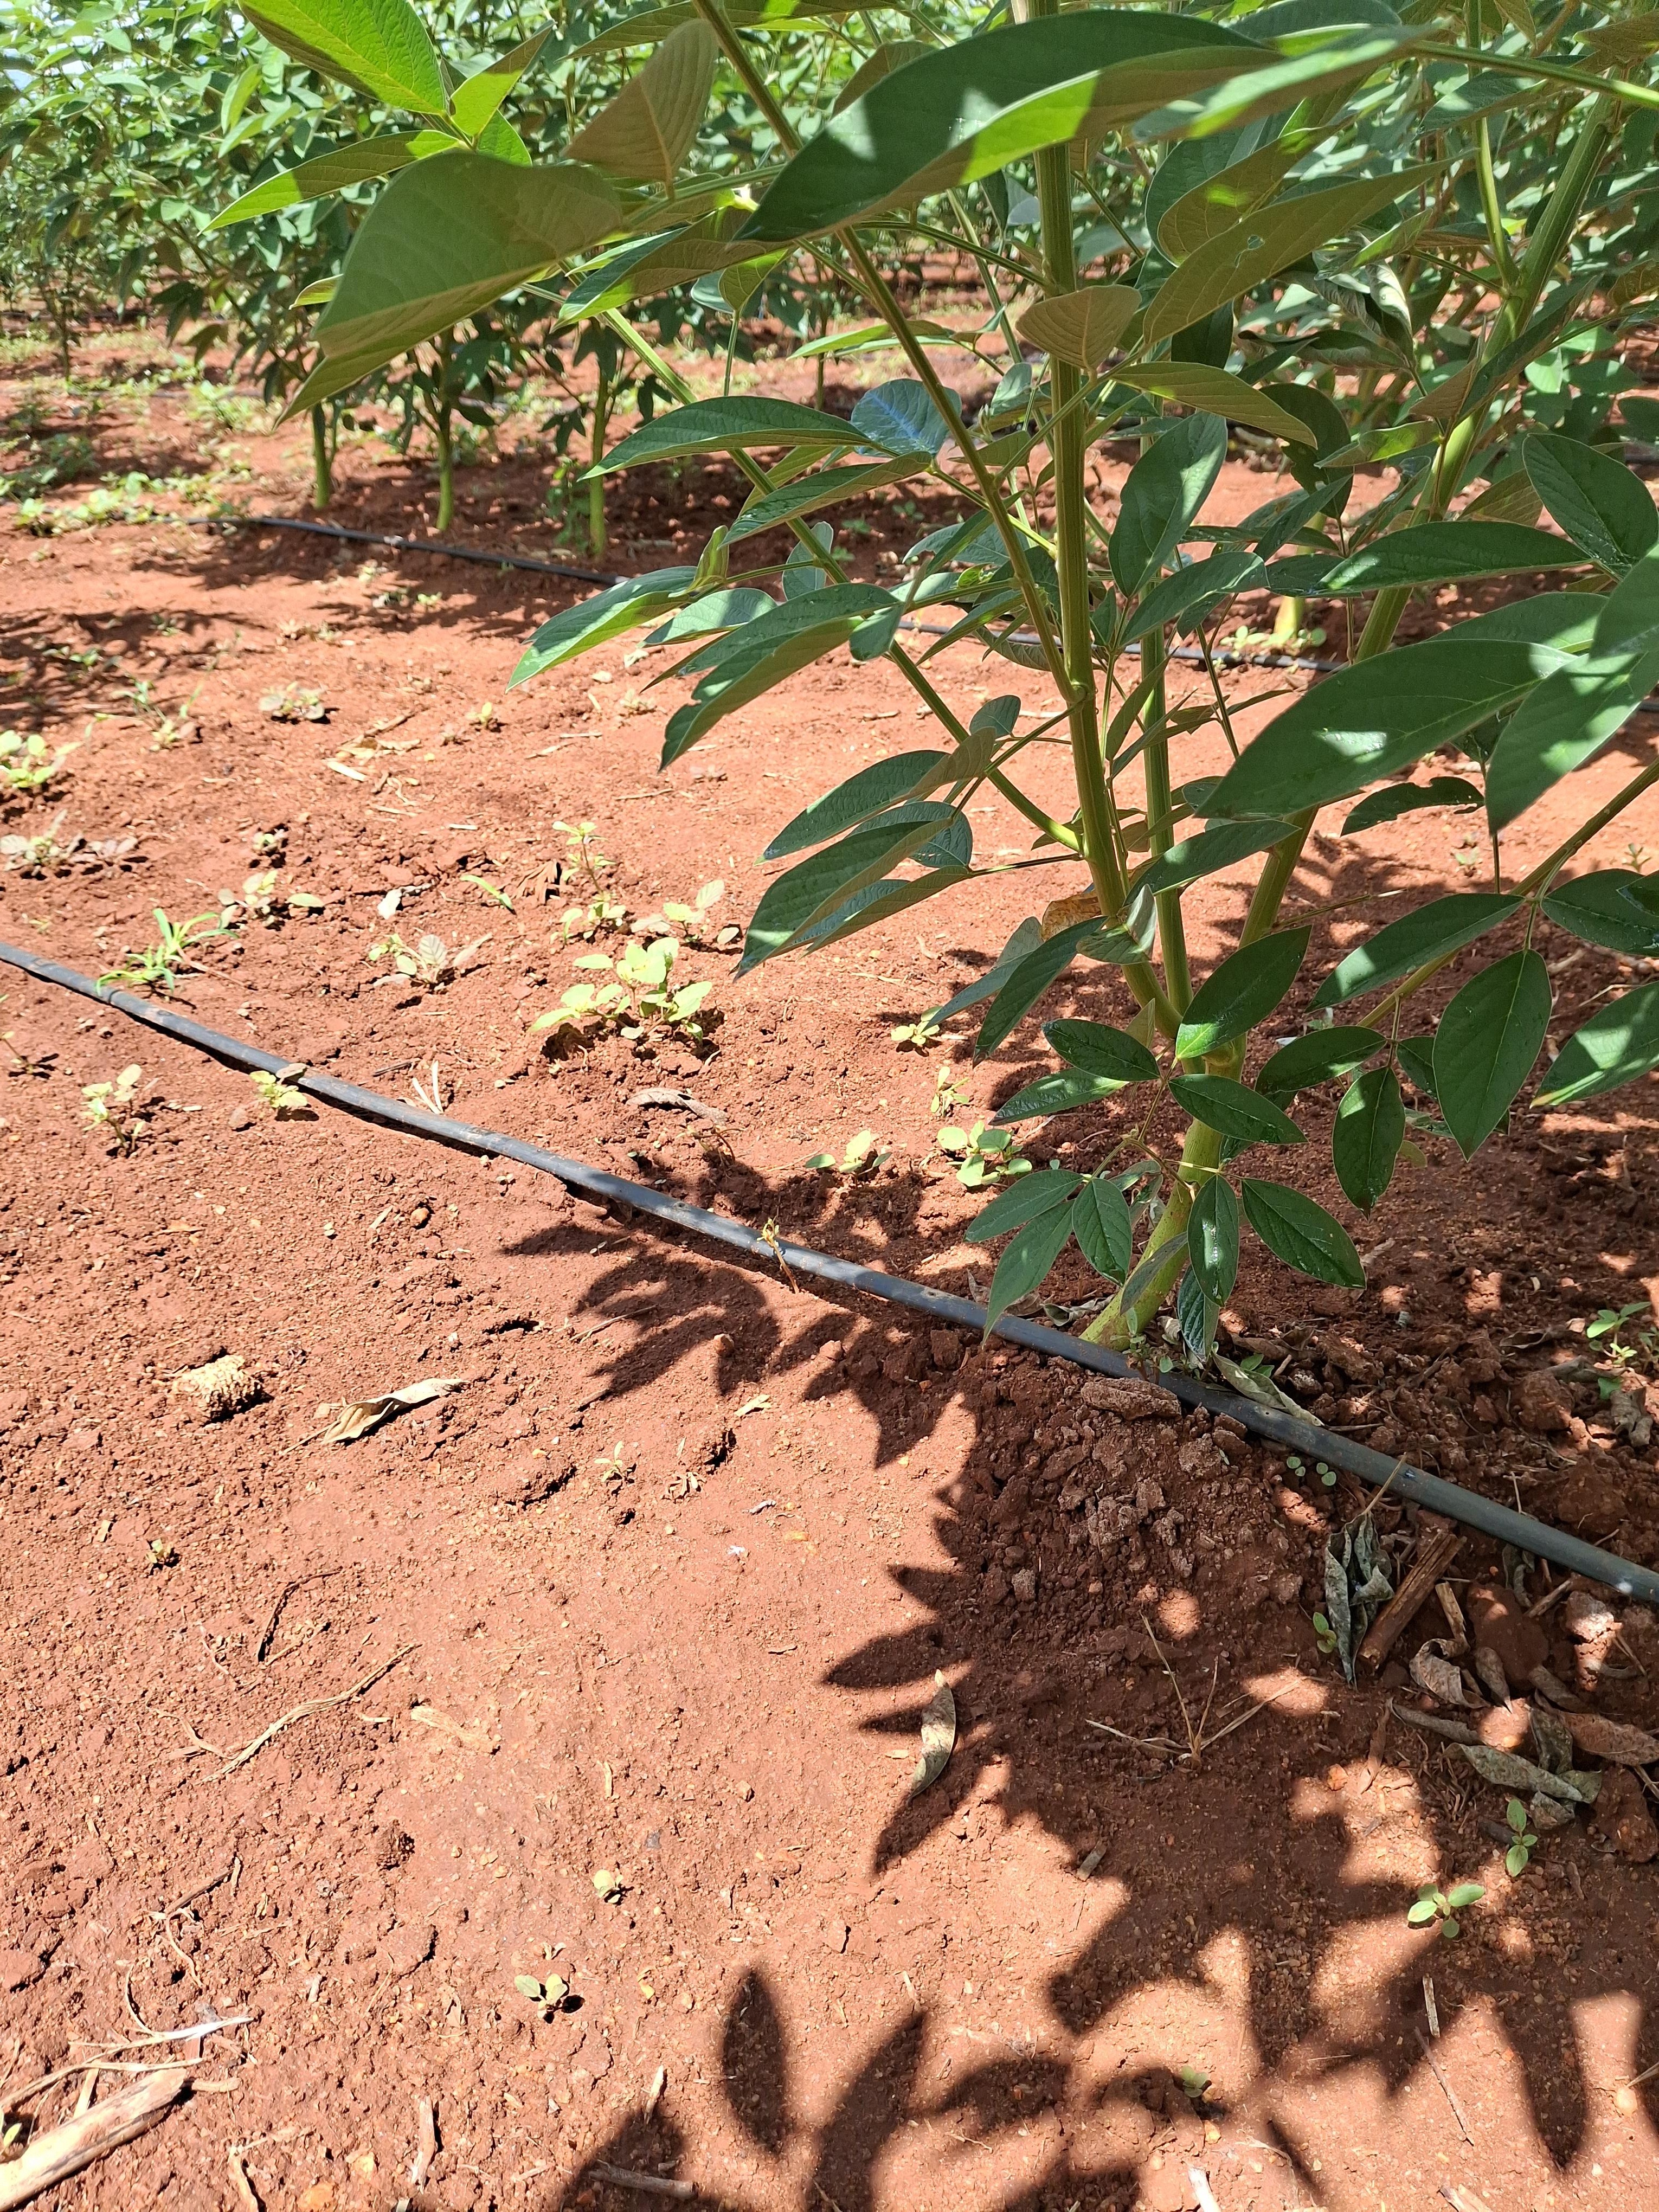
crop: pigeonpea
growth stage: flowering
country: Kenya
